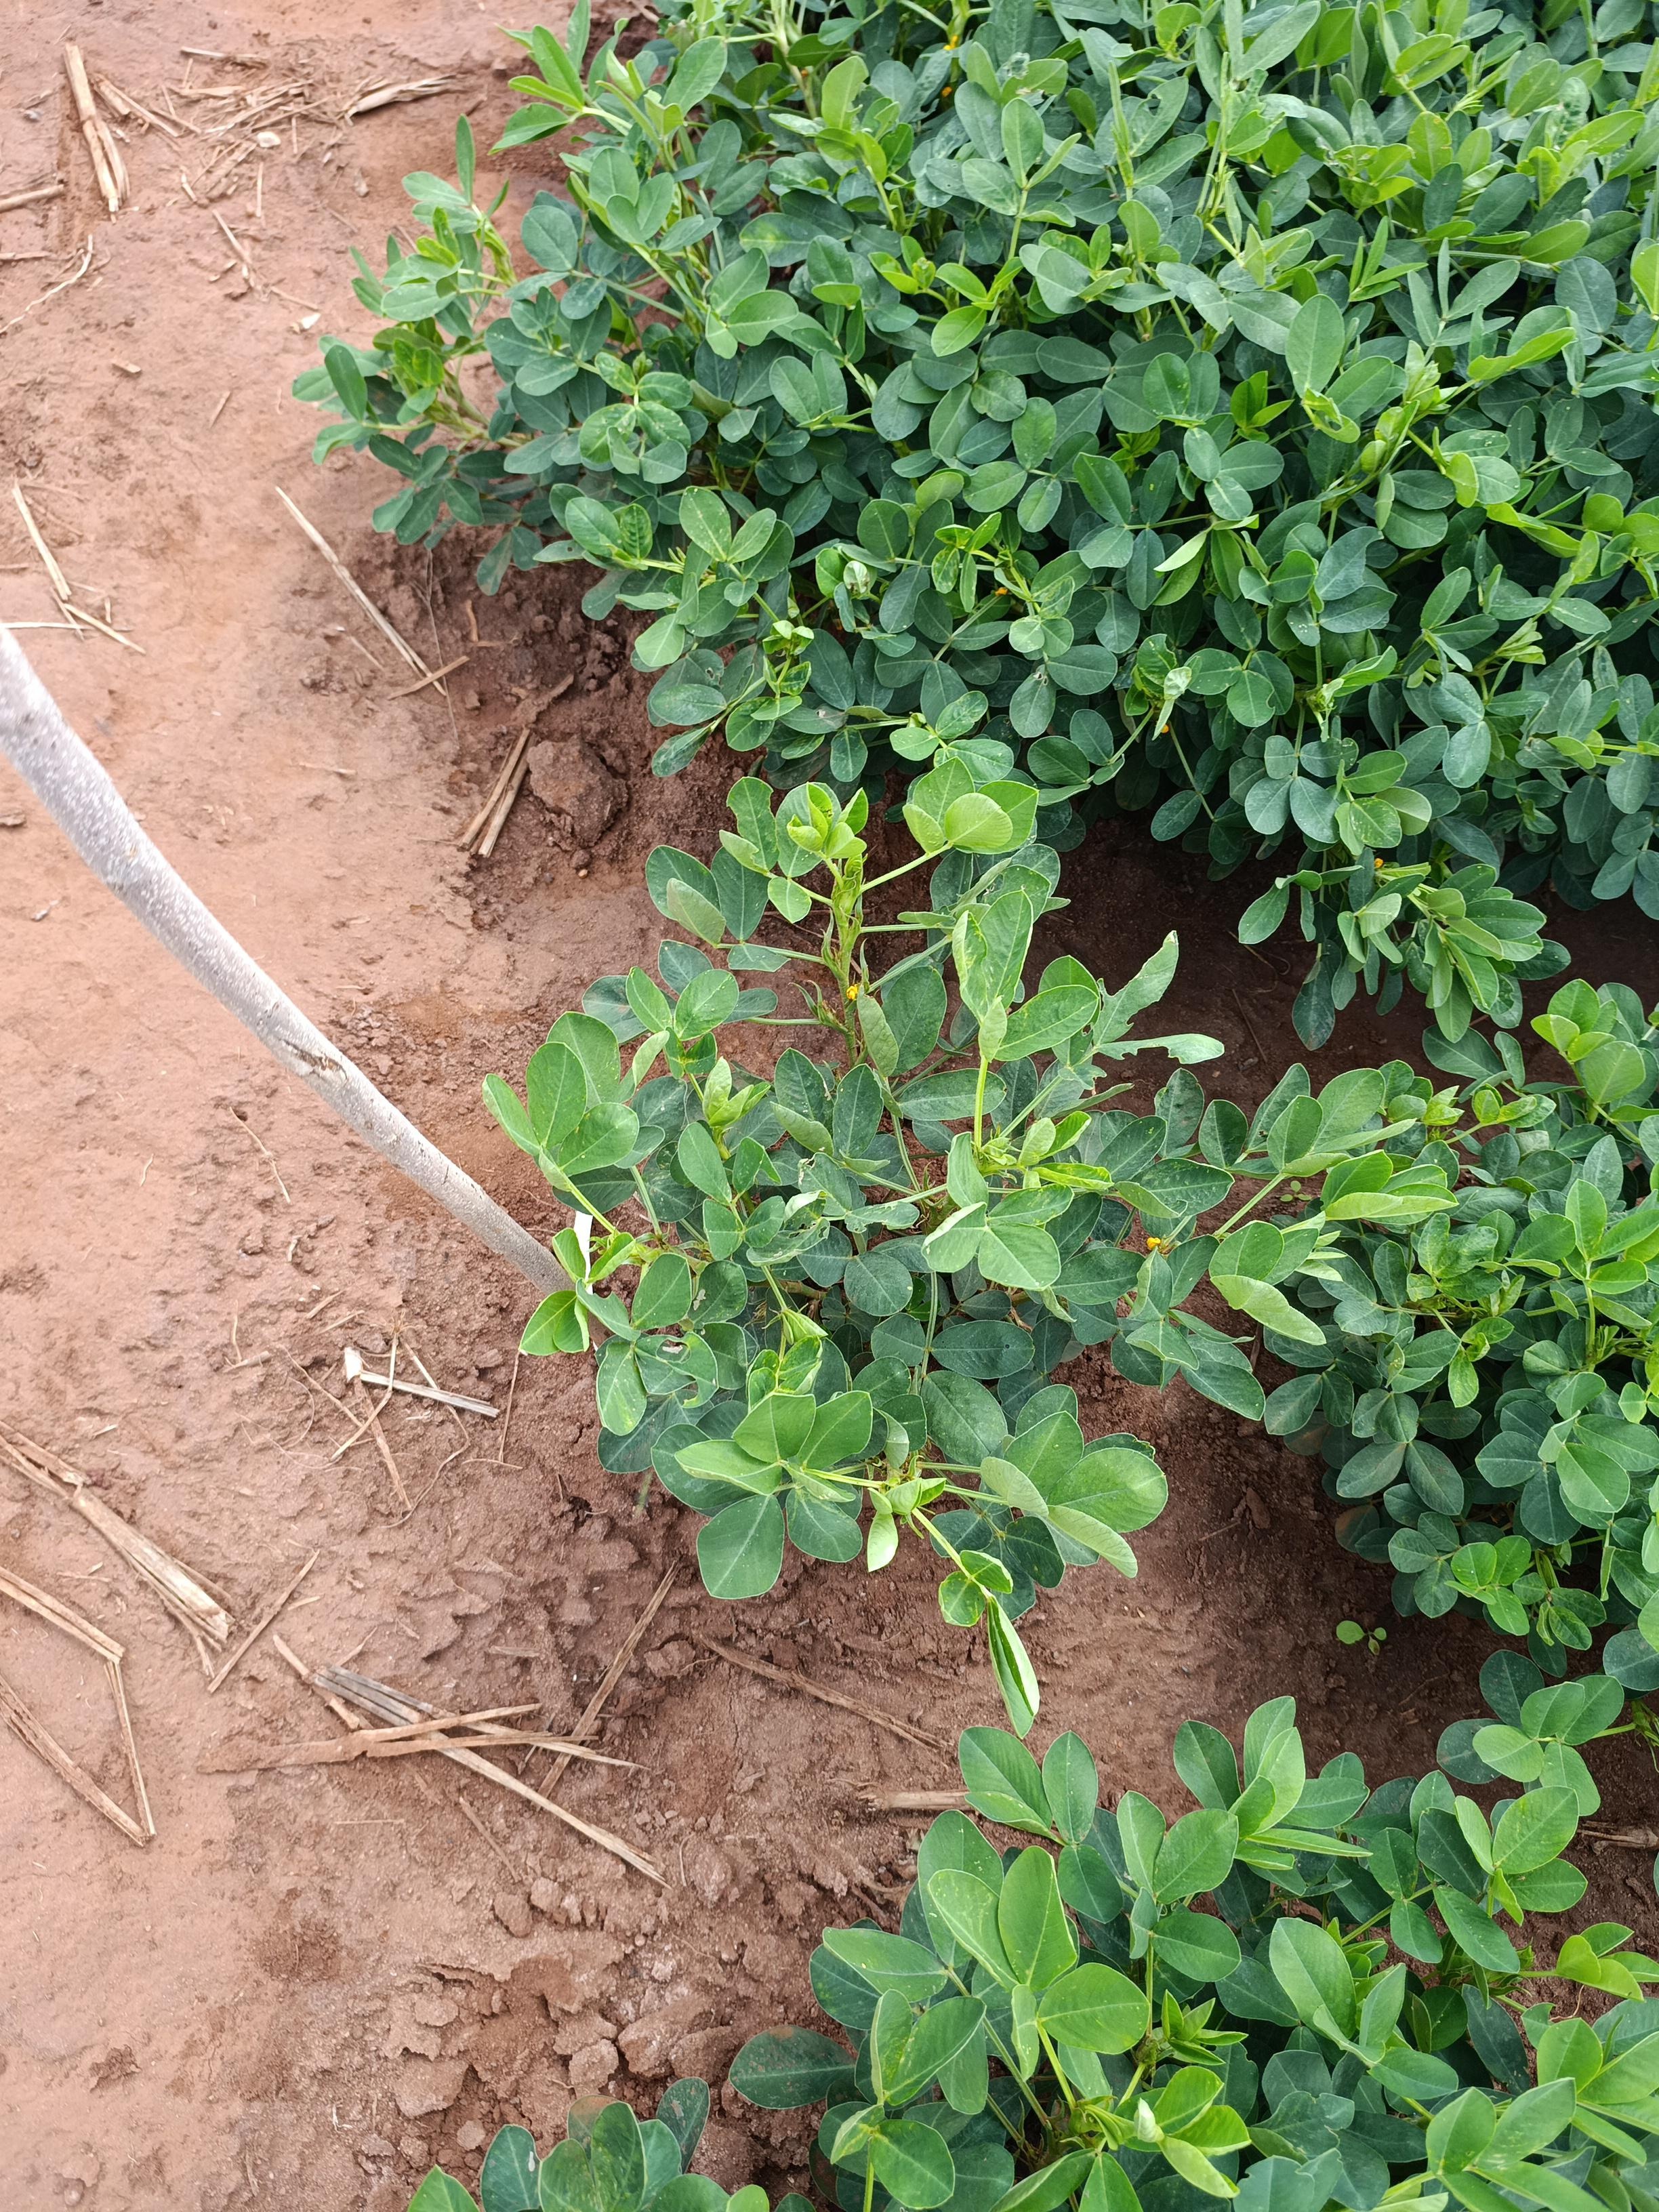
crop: groundnut
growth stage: pegging
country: Kenya
